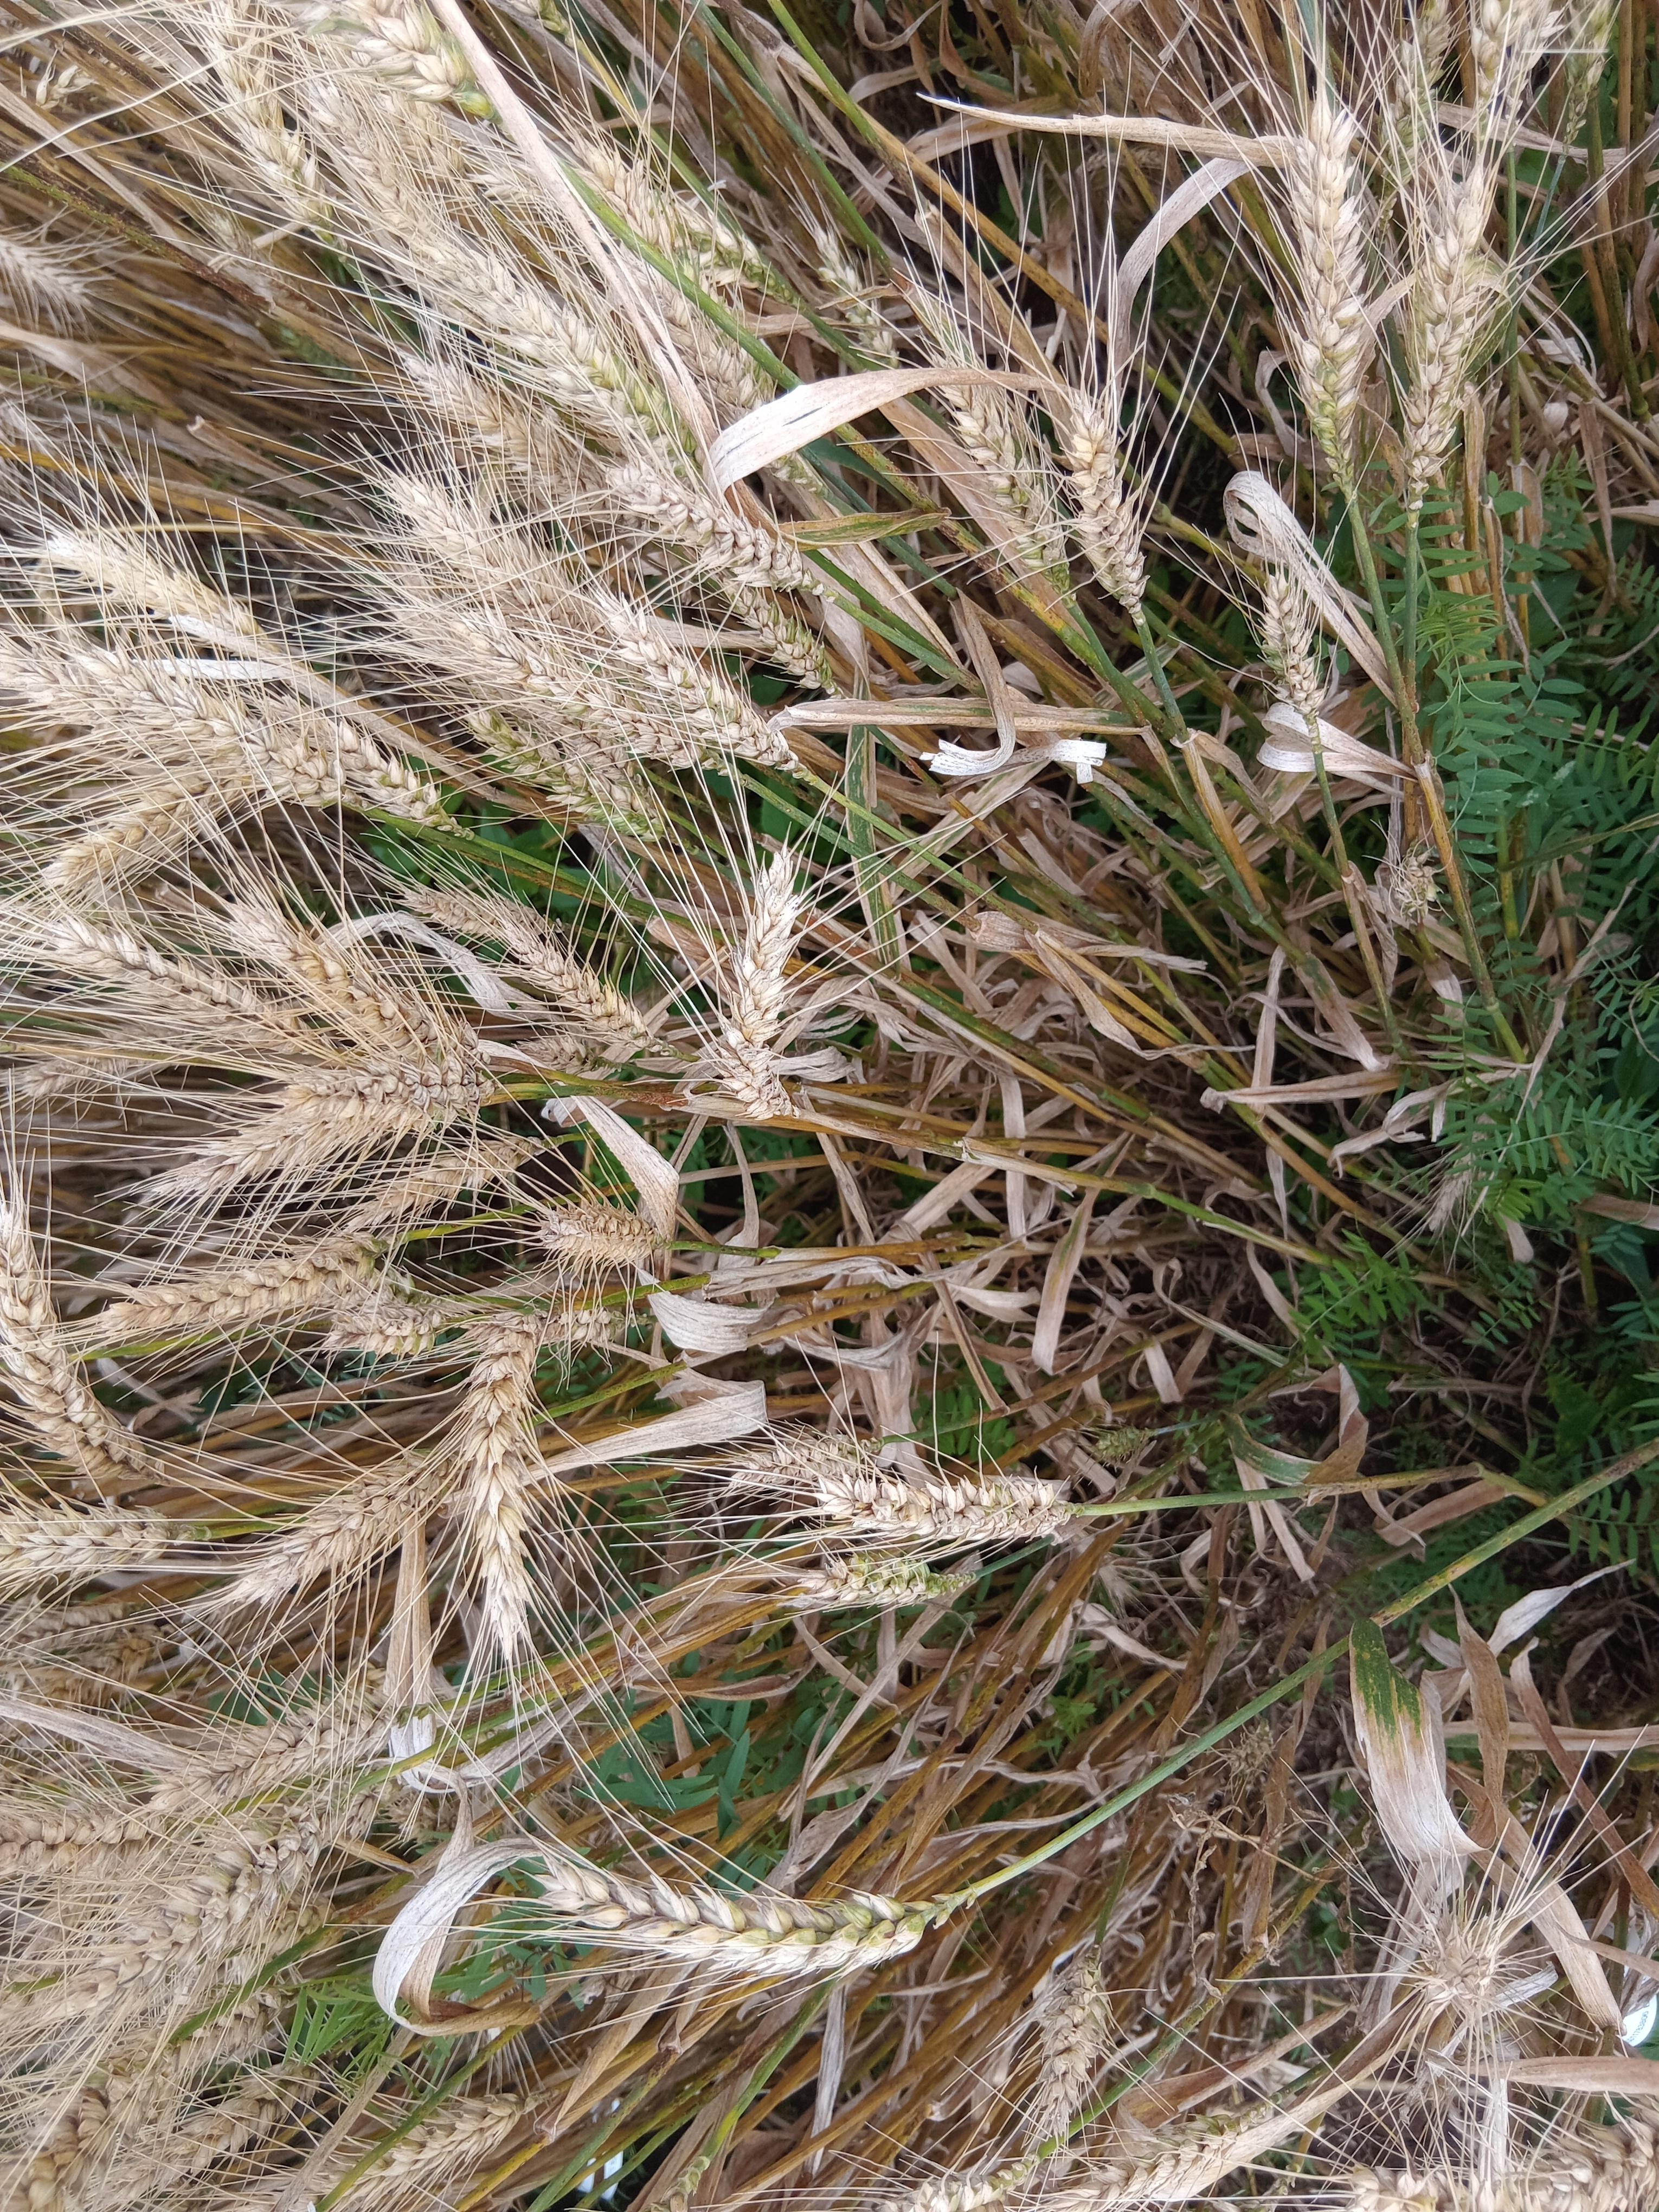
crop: wheat
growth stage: maturity
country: Kenya
